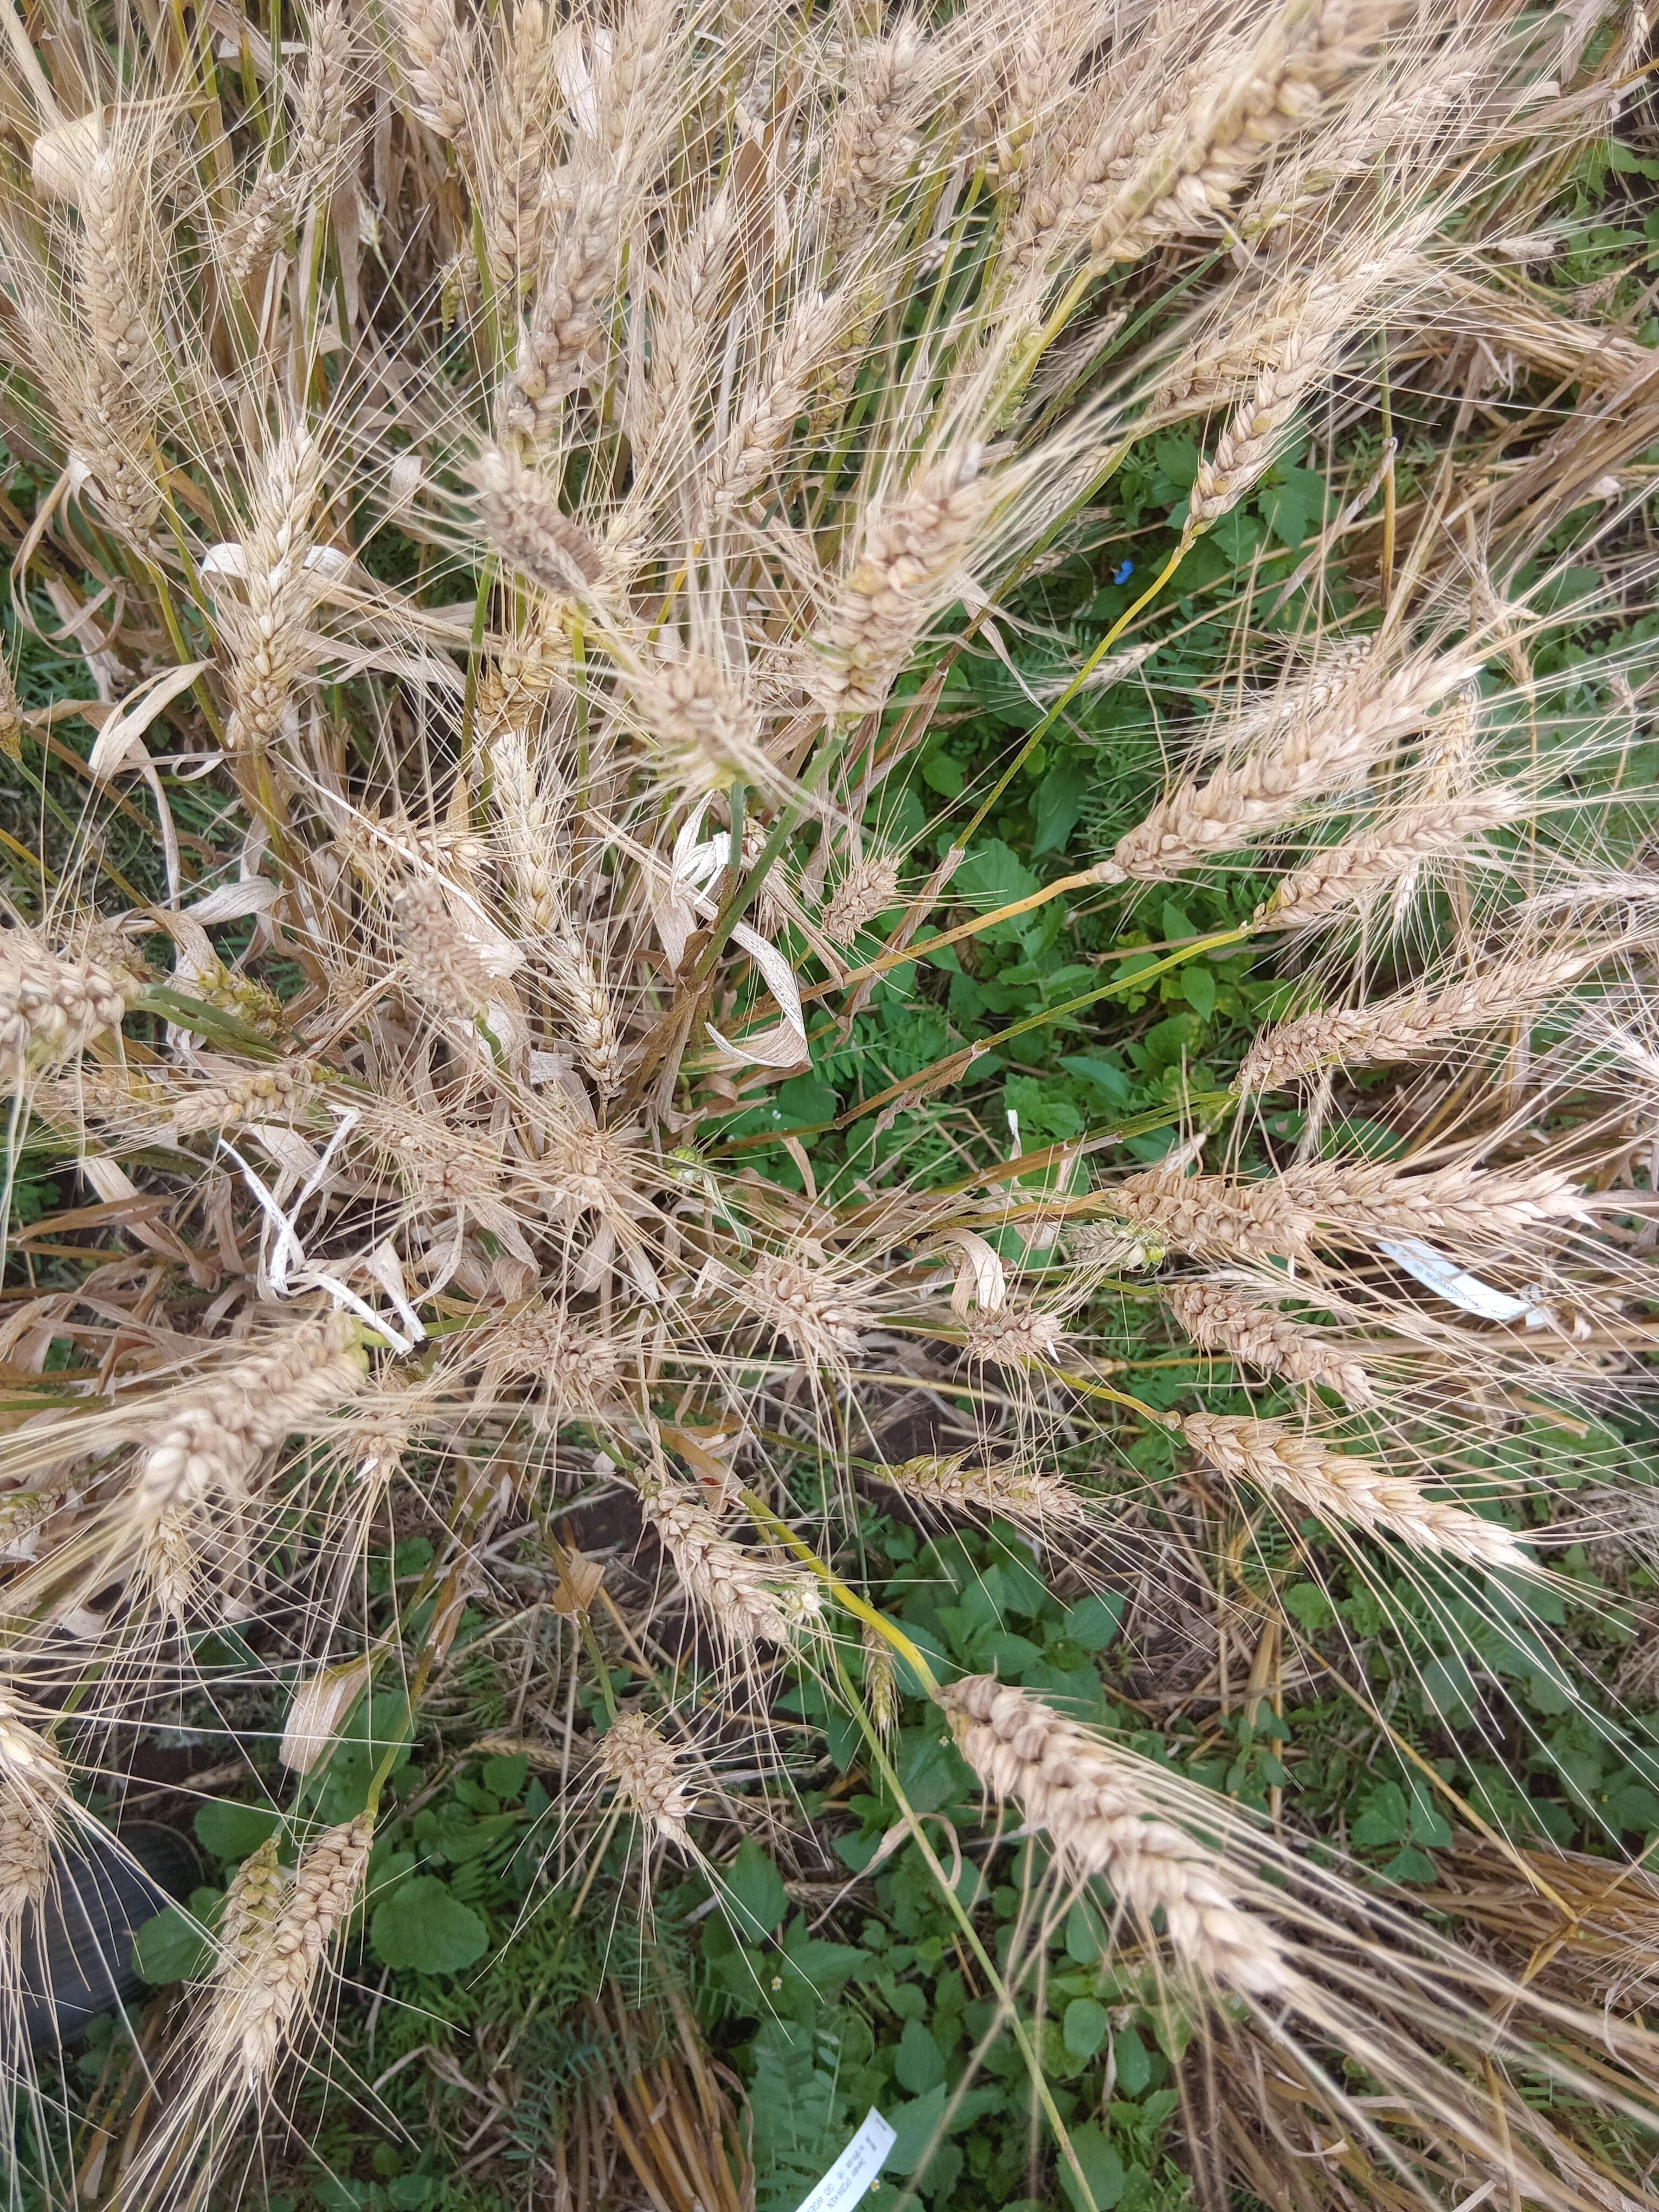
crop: wheat
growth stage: maturity
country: Kenya
